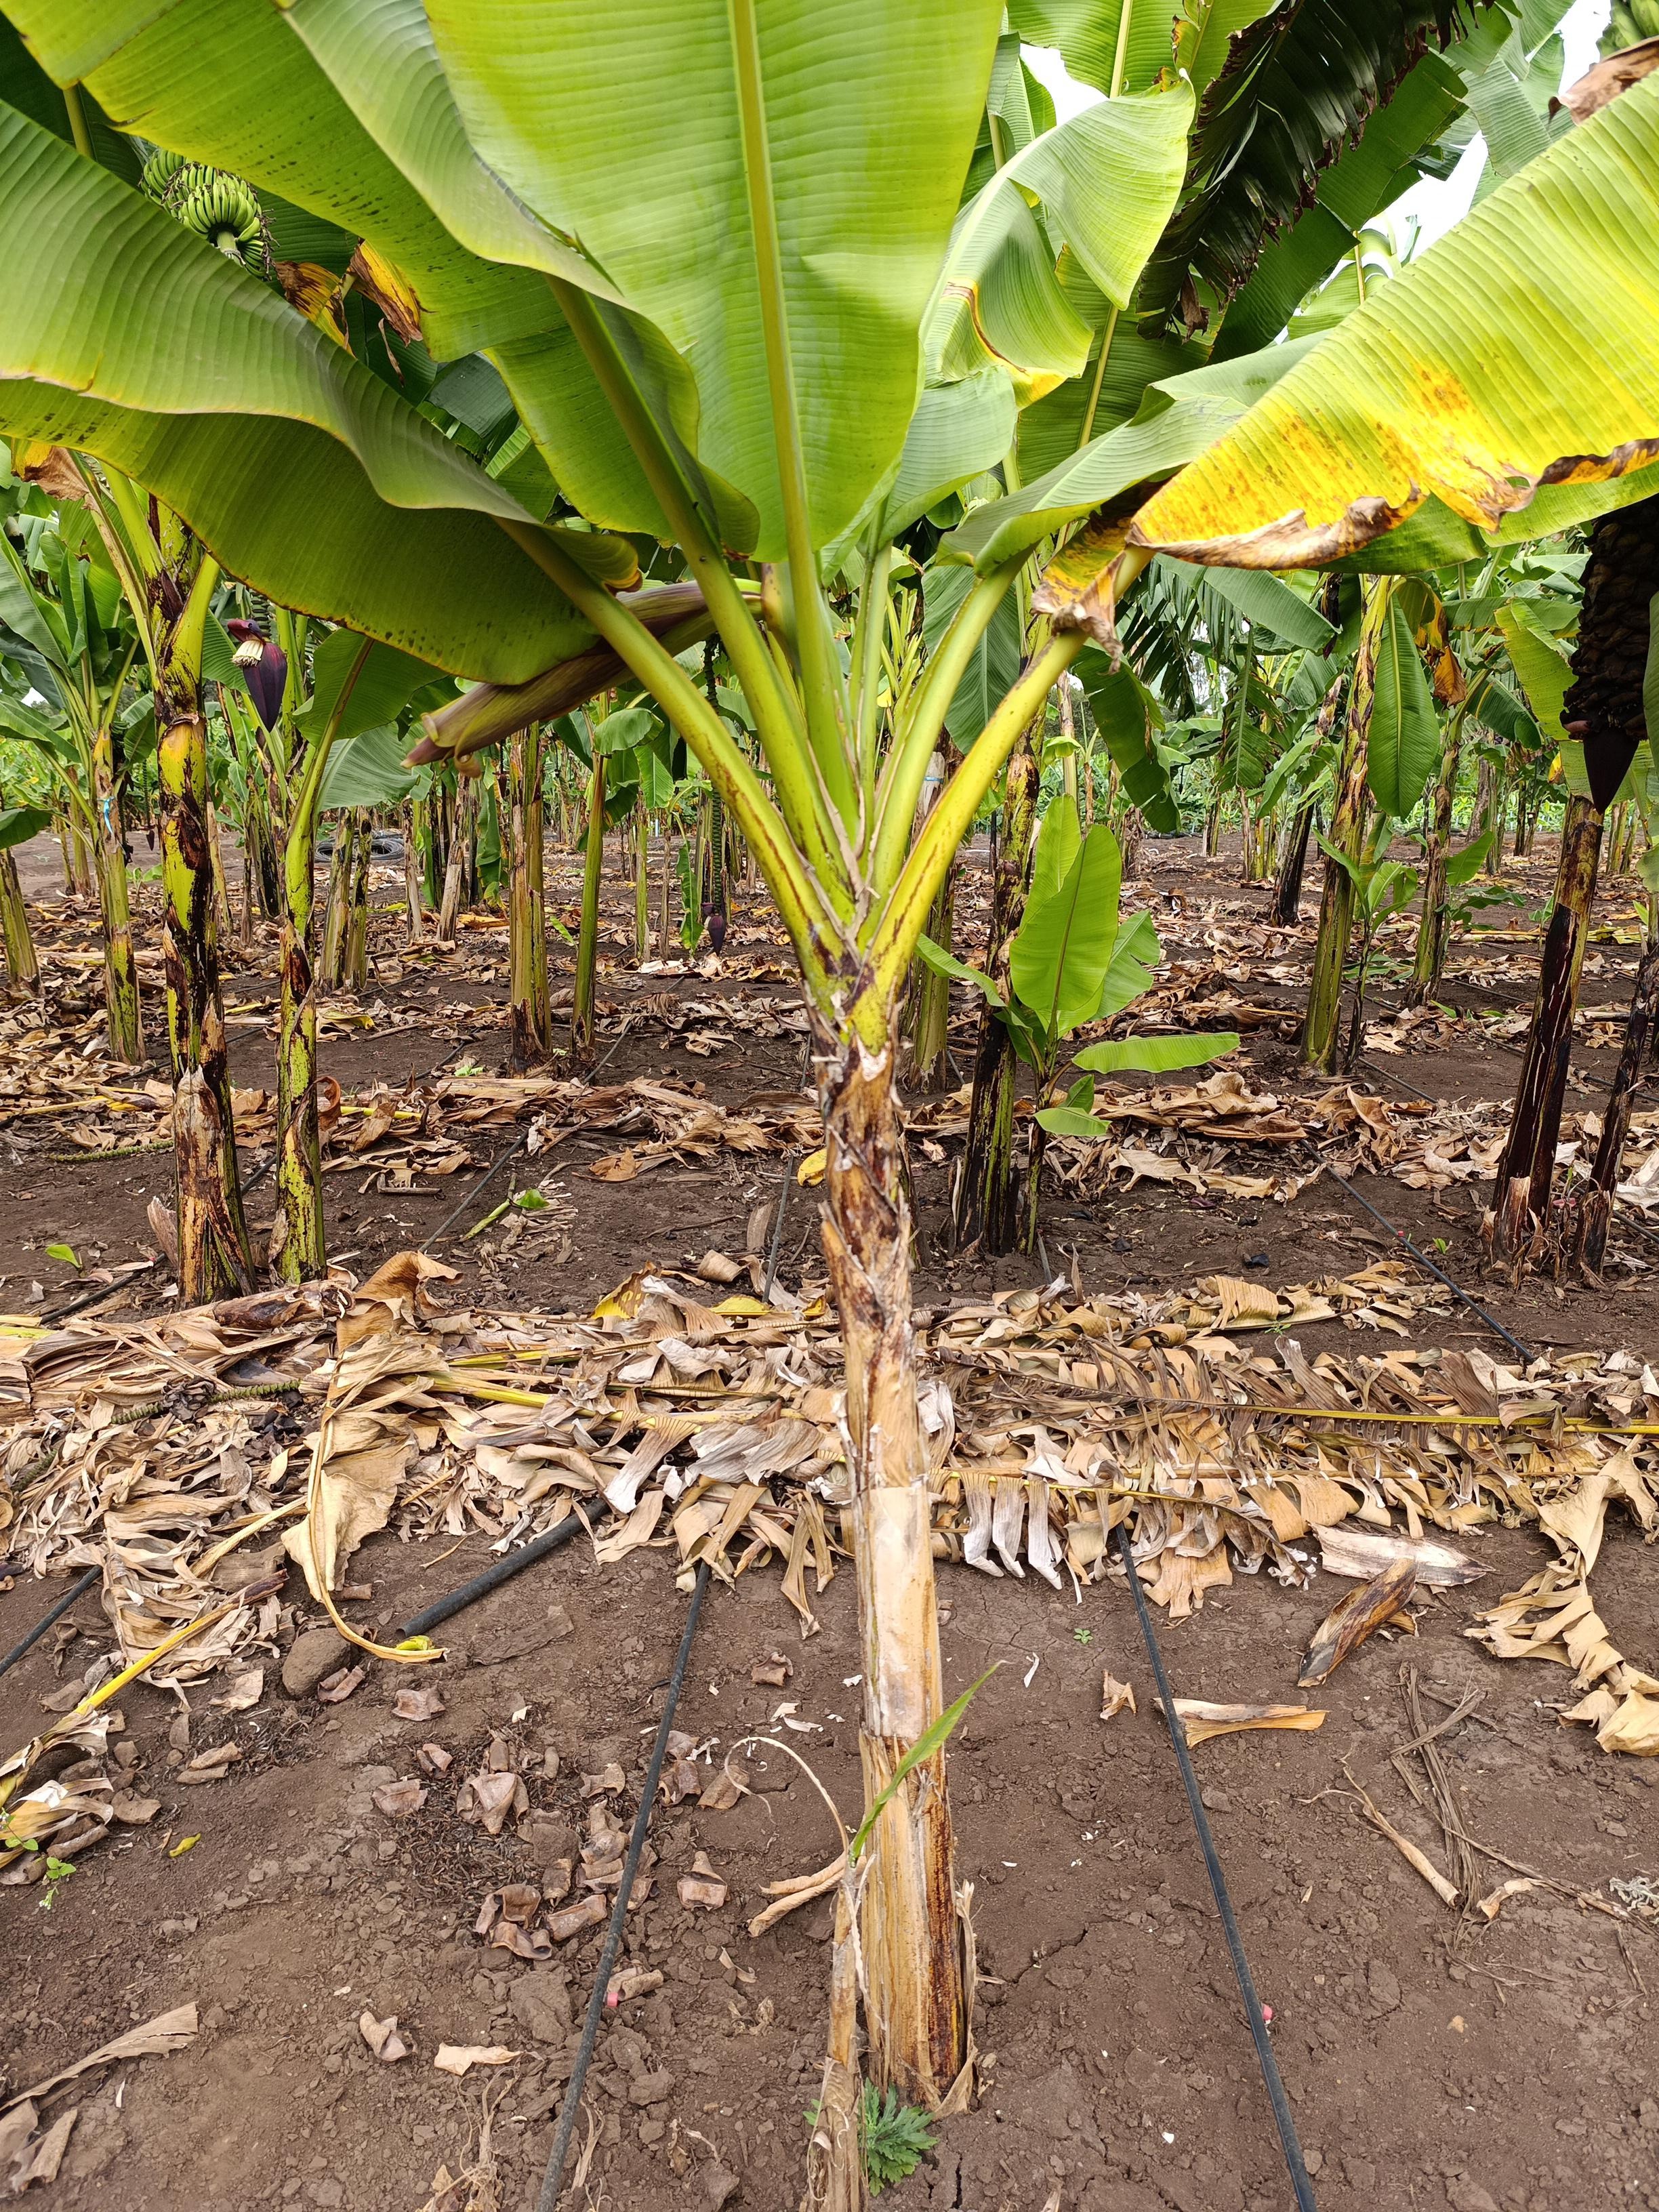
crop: banana
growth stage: flowering
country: Tanzania
